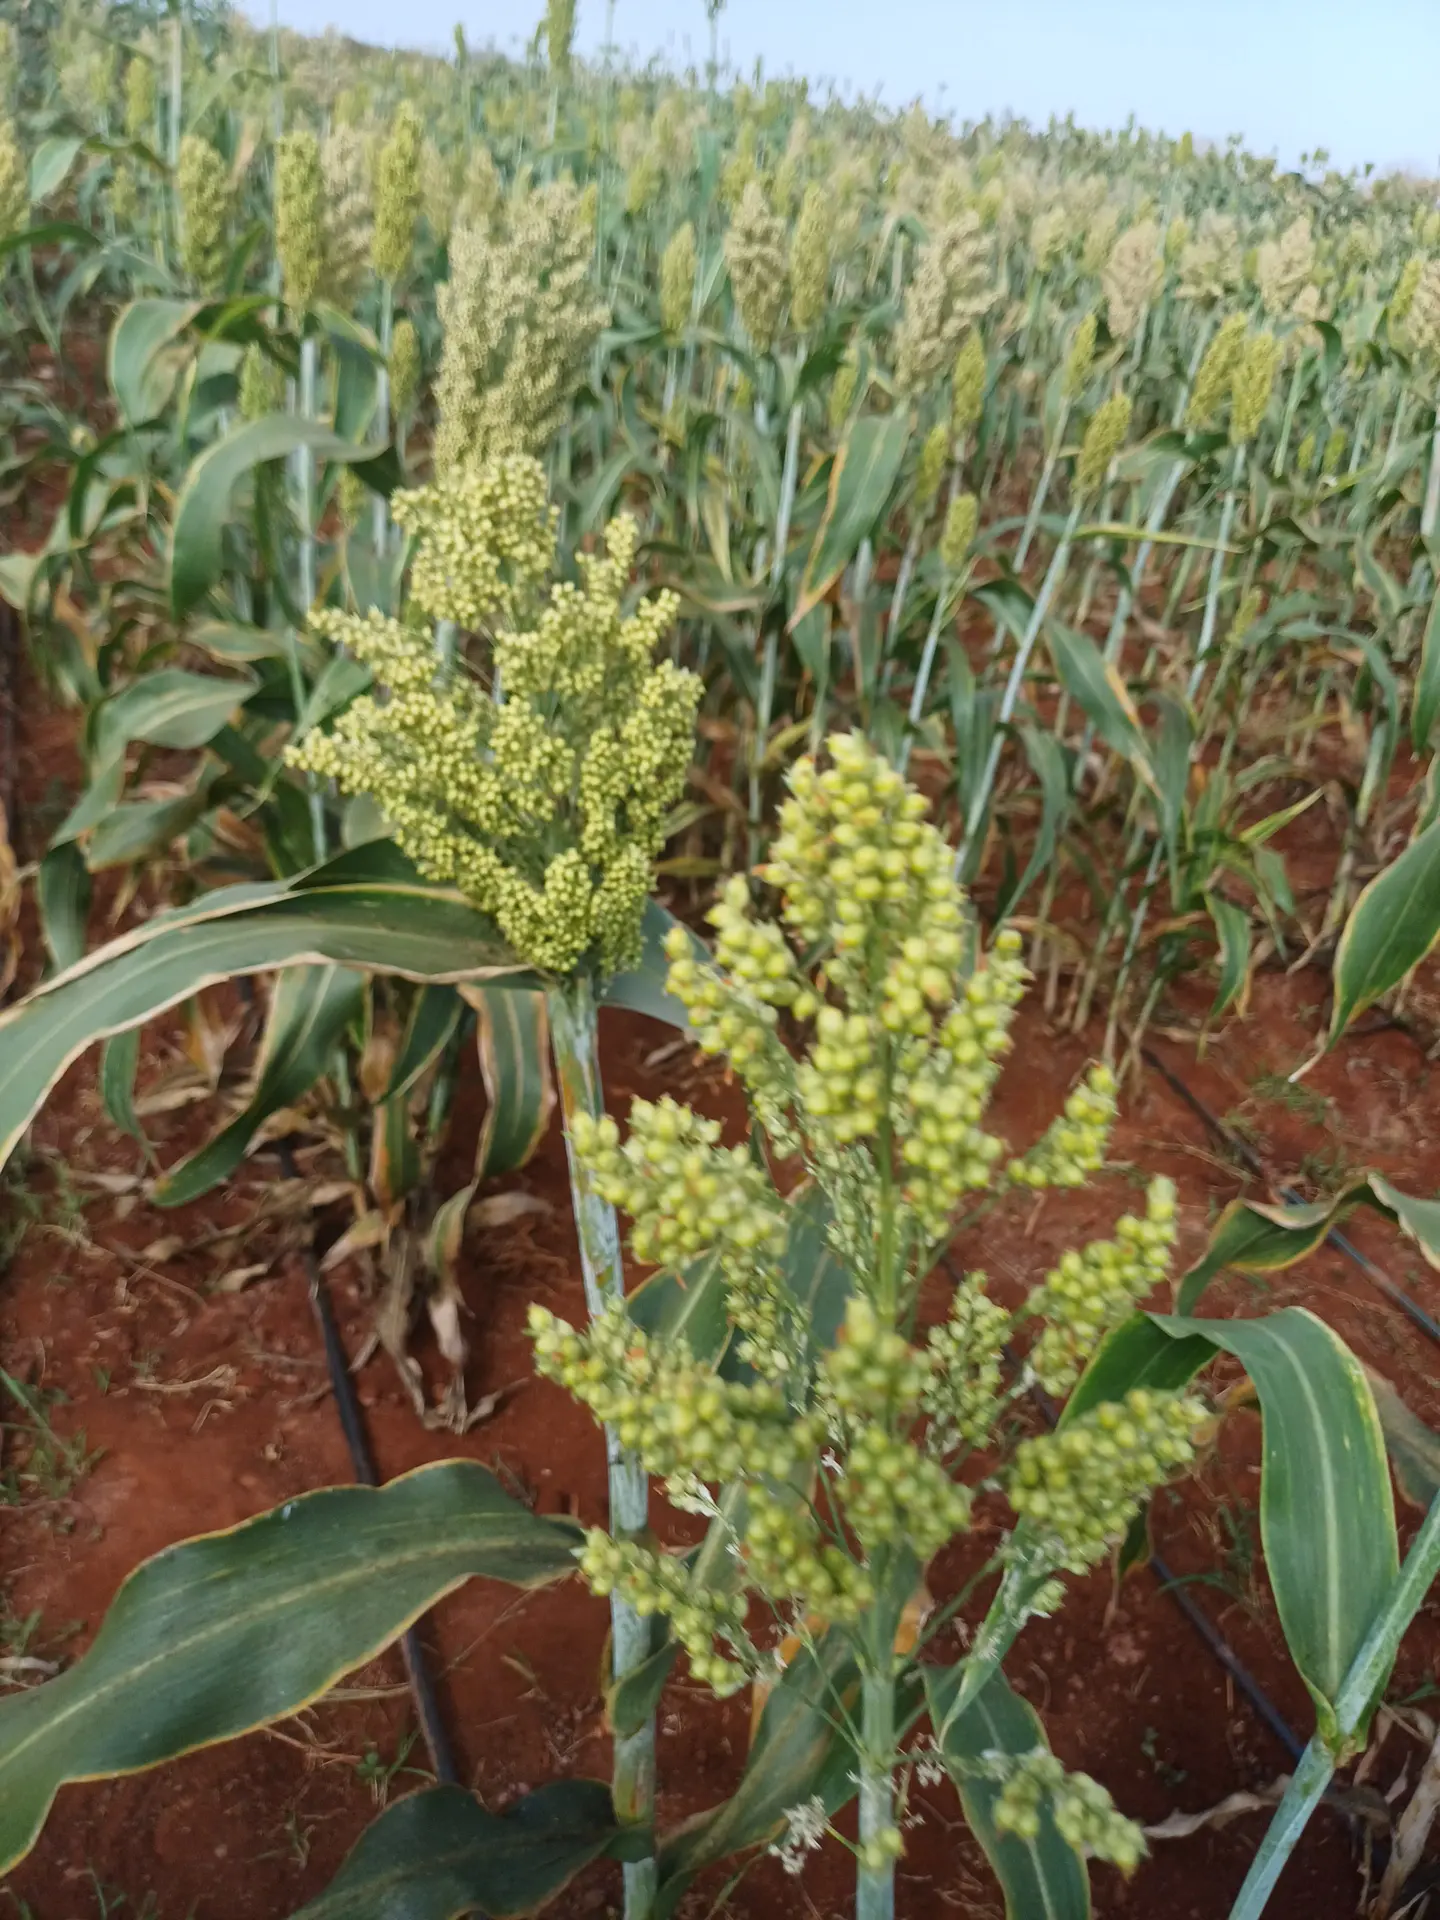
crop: sorghum
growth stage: filling grain
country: Kenya
